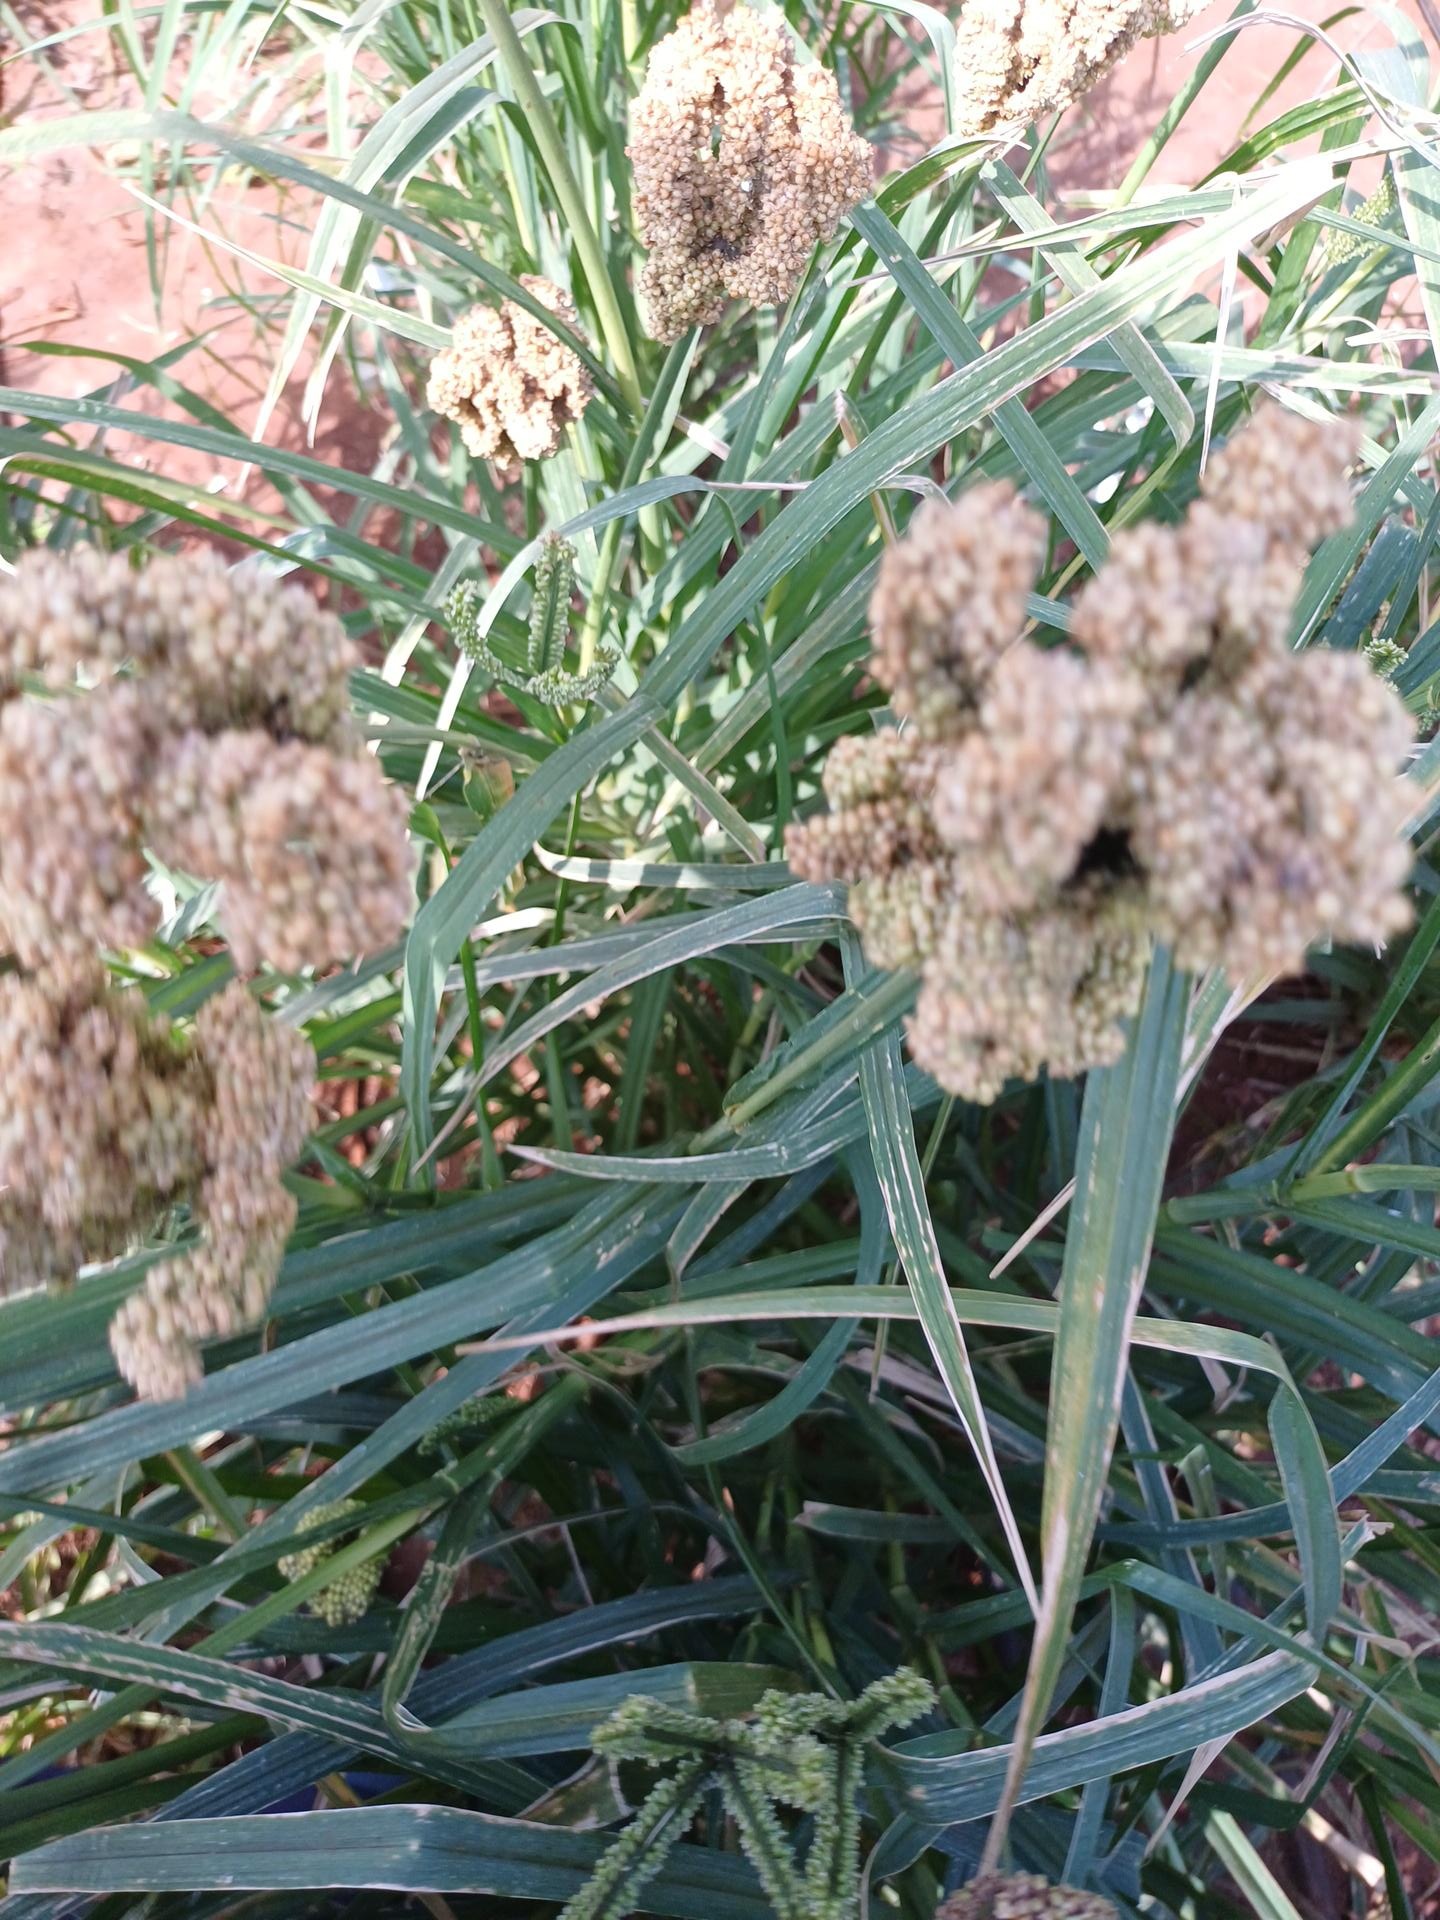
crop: finger millet
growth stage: filling grain
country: Kenya
